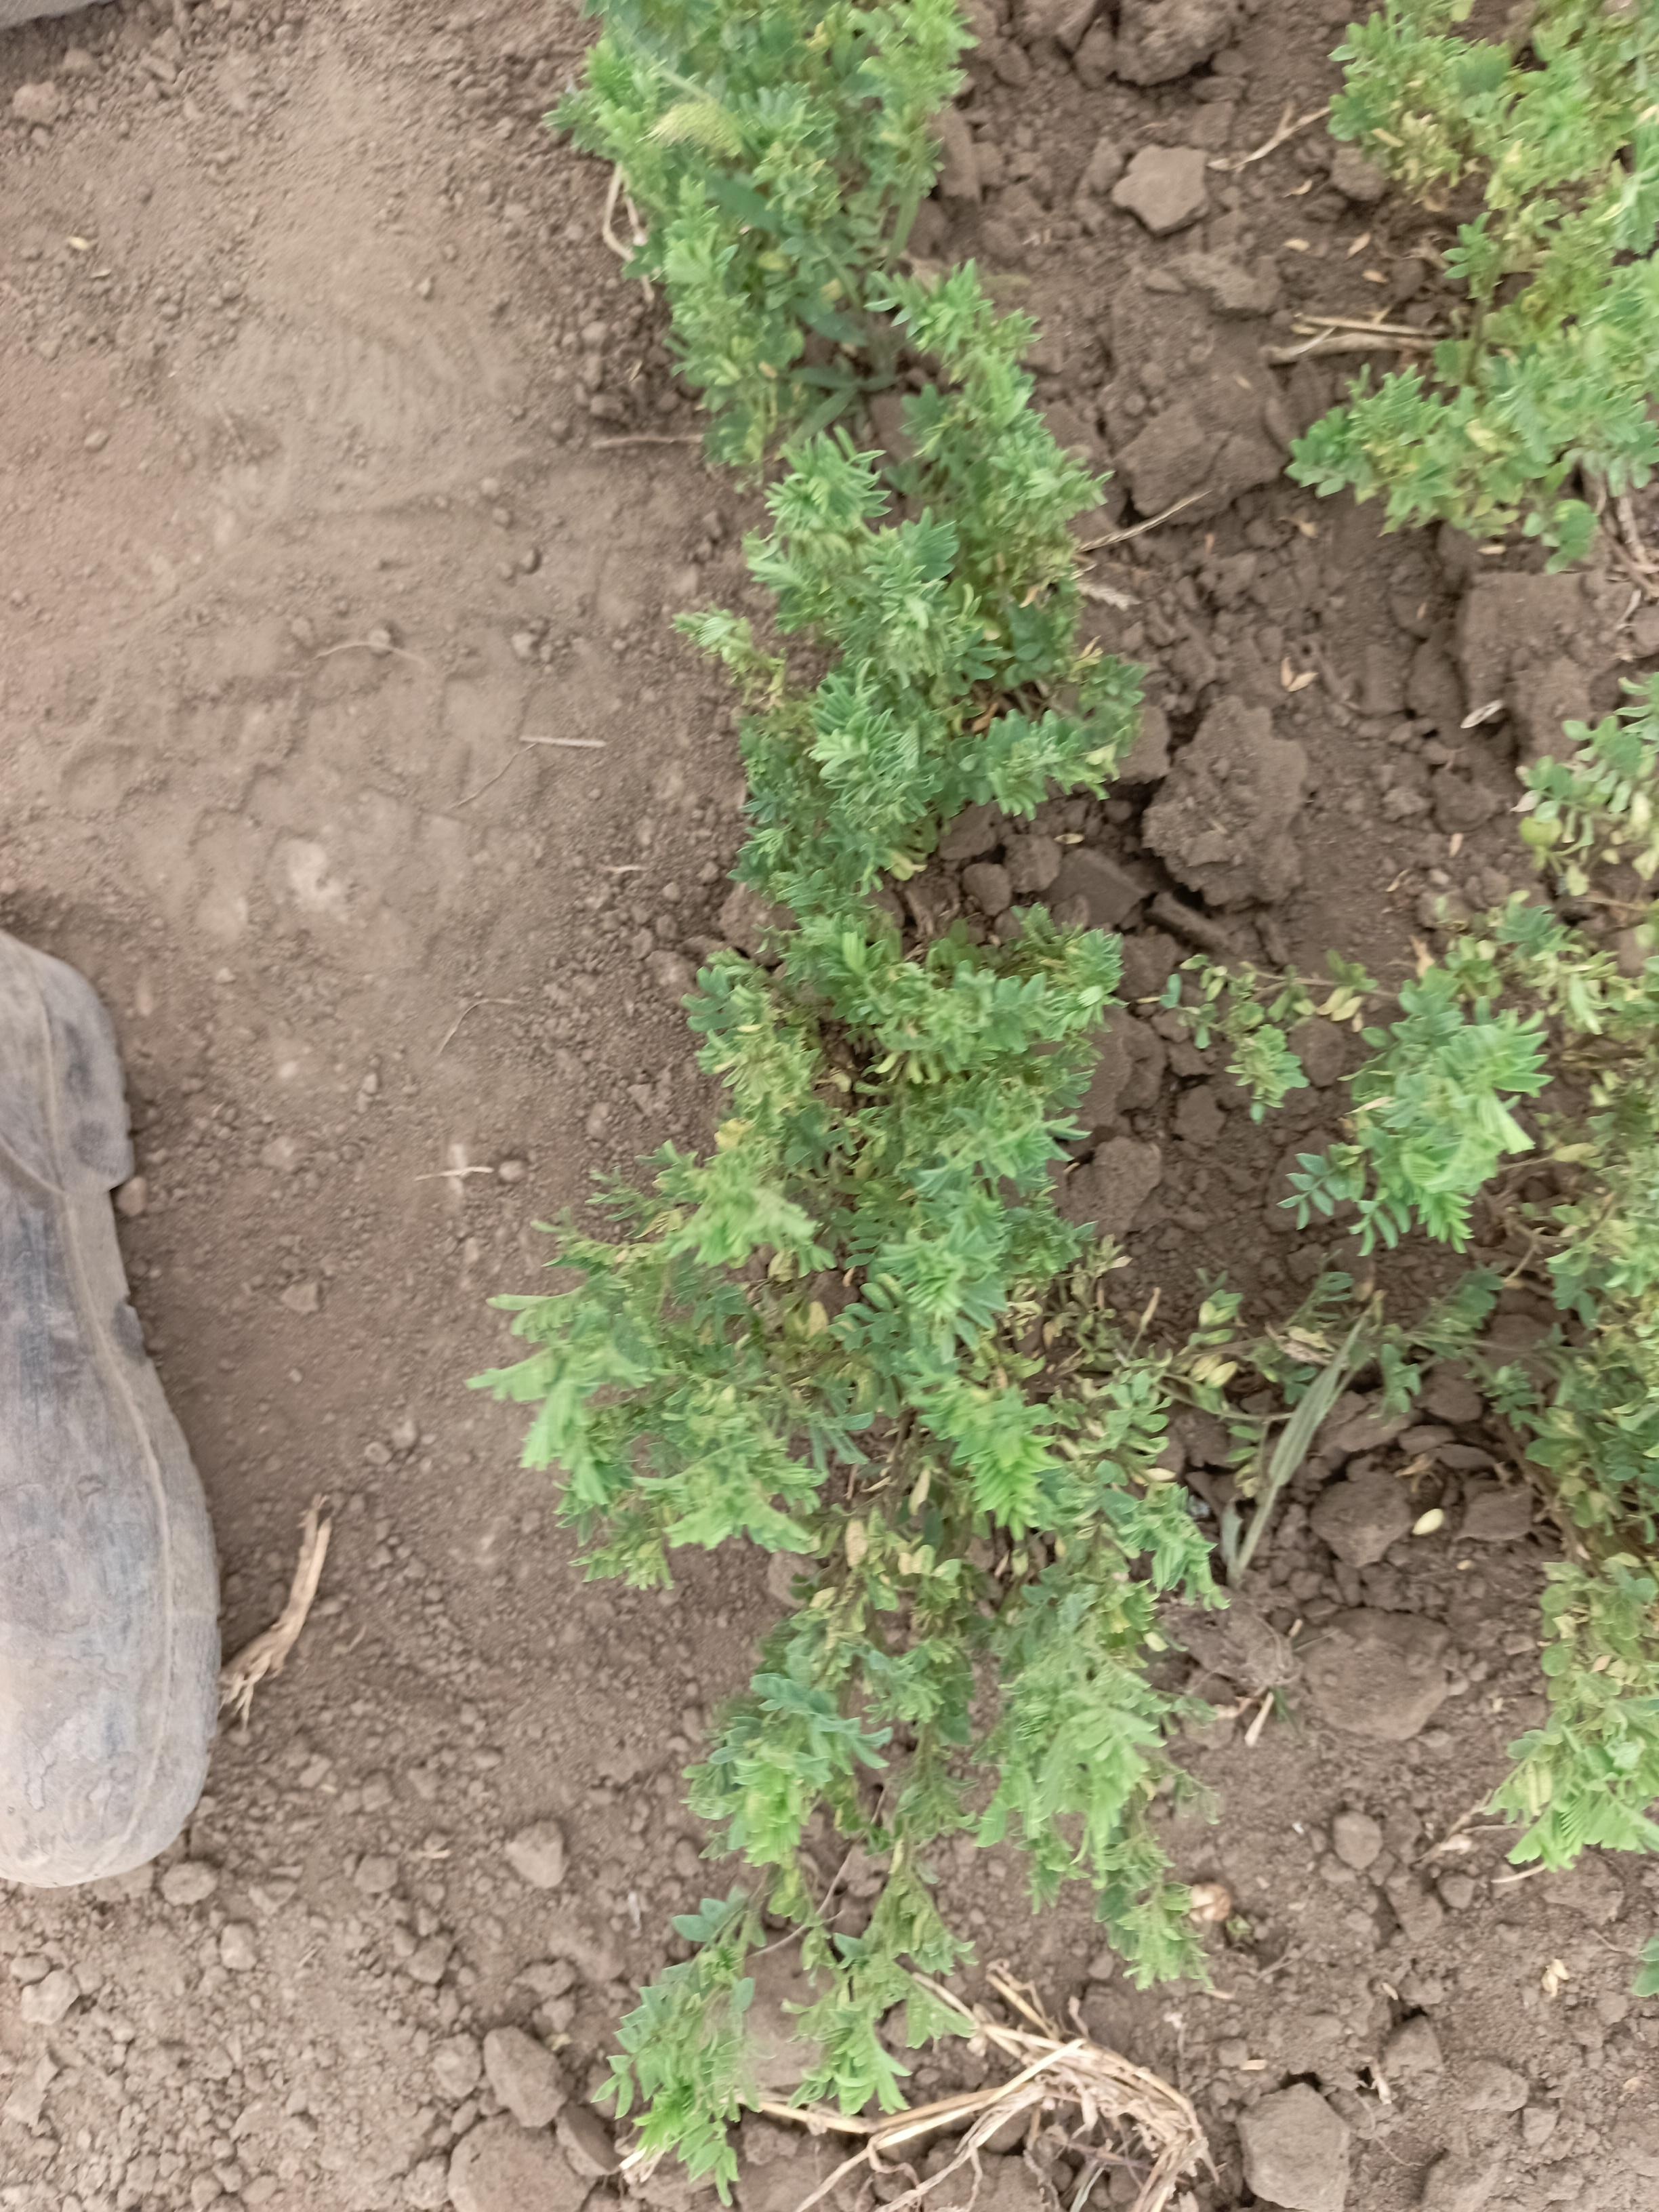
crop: lentil
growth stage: vegetative
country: Tanzania
